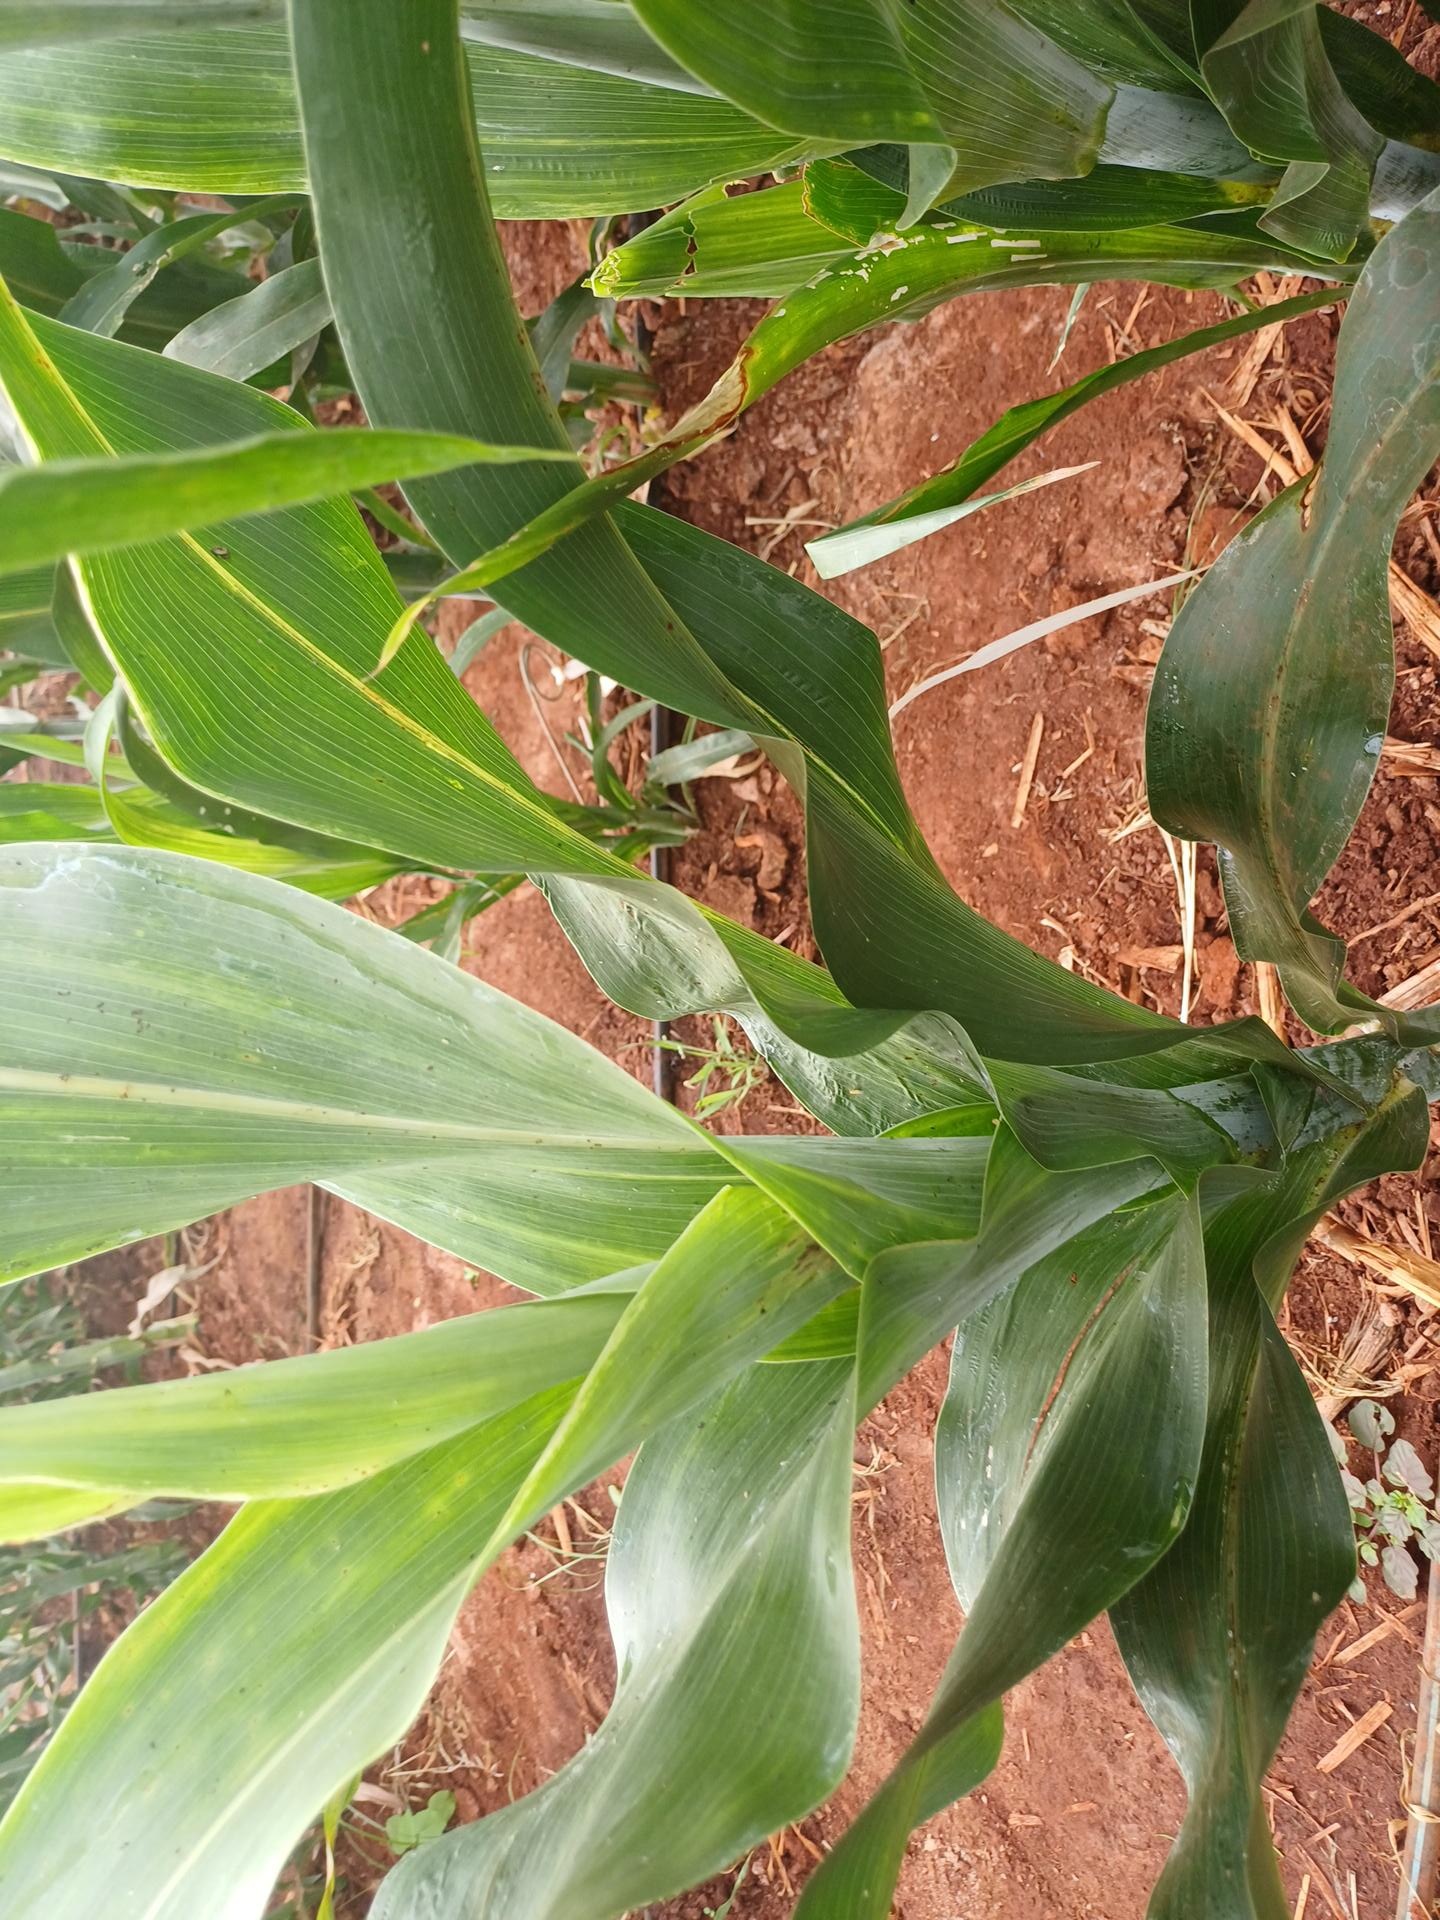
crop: sorghum
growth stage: heading tuber
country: Kenya
